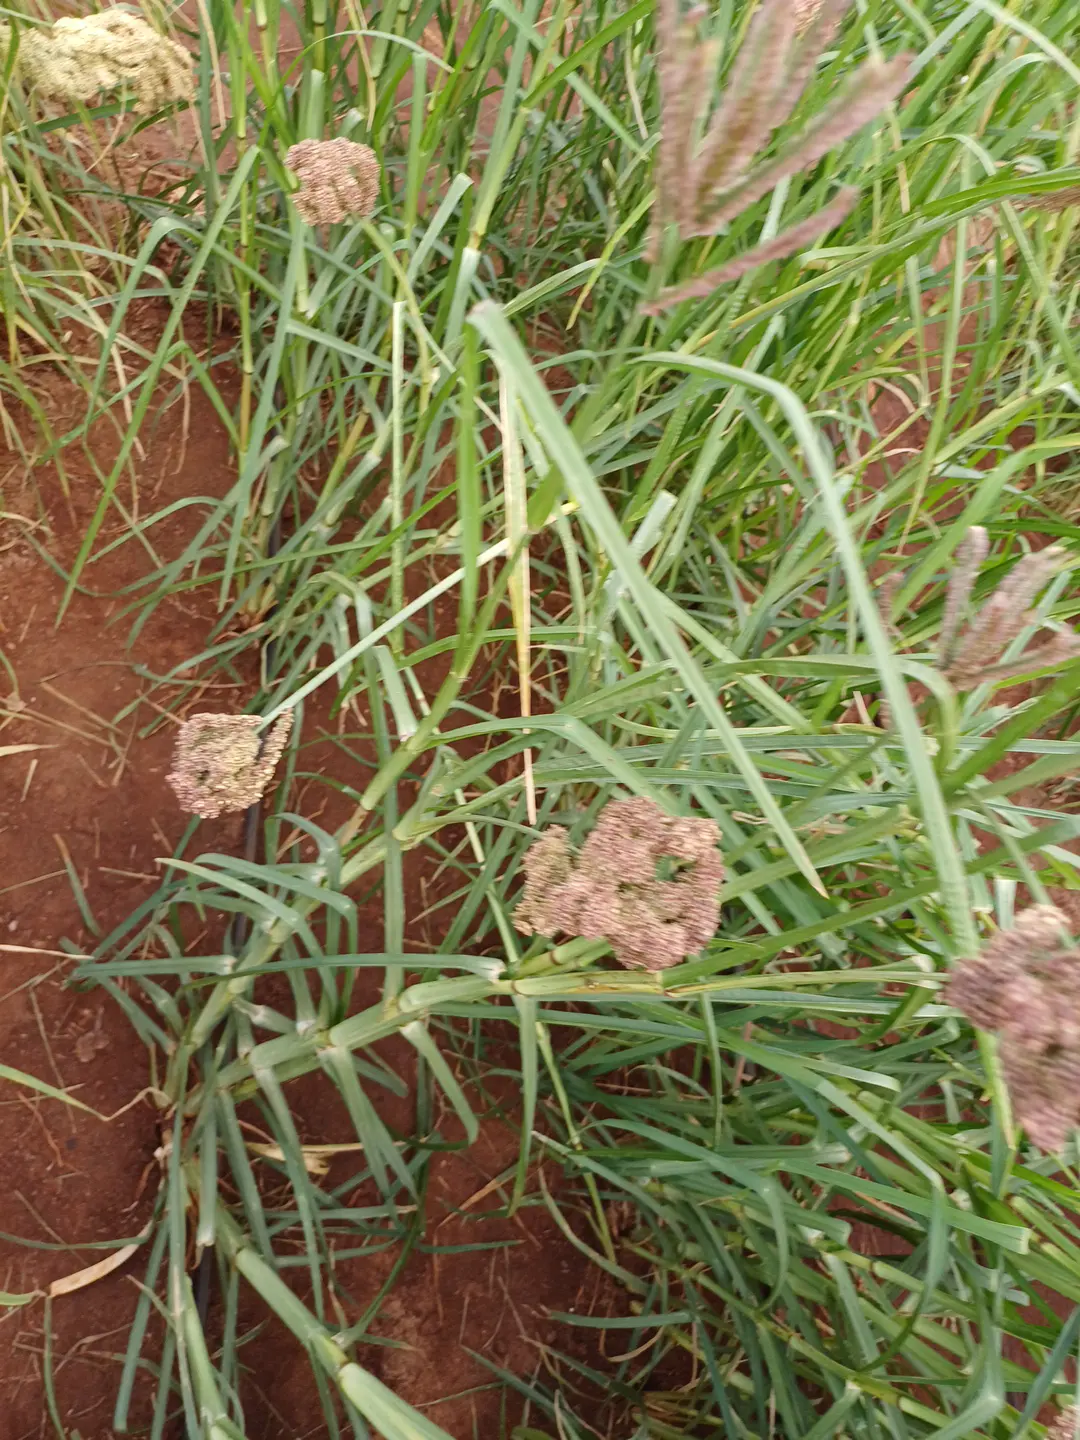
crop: finger millet
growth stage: filling grain
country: Kenya
